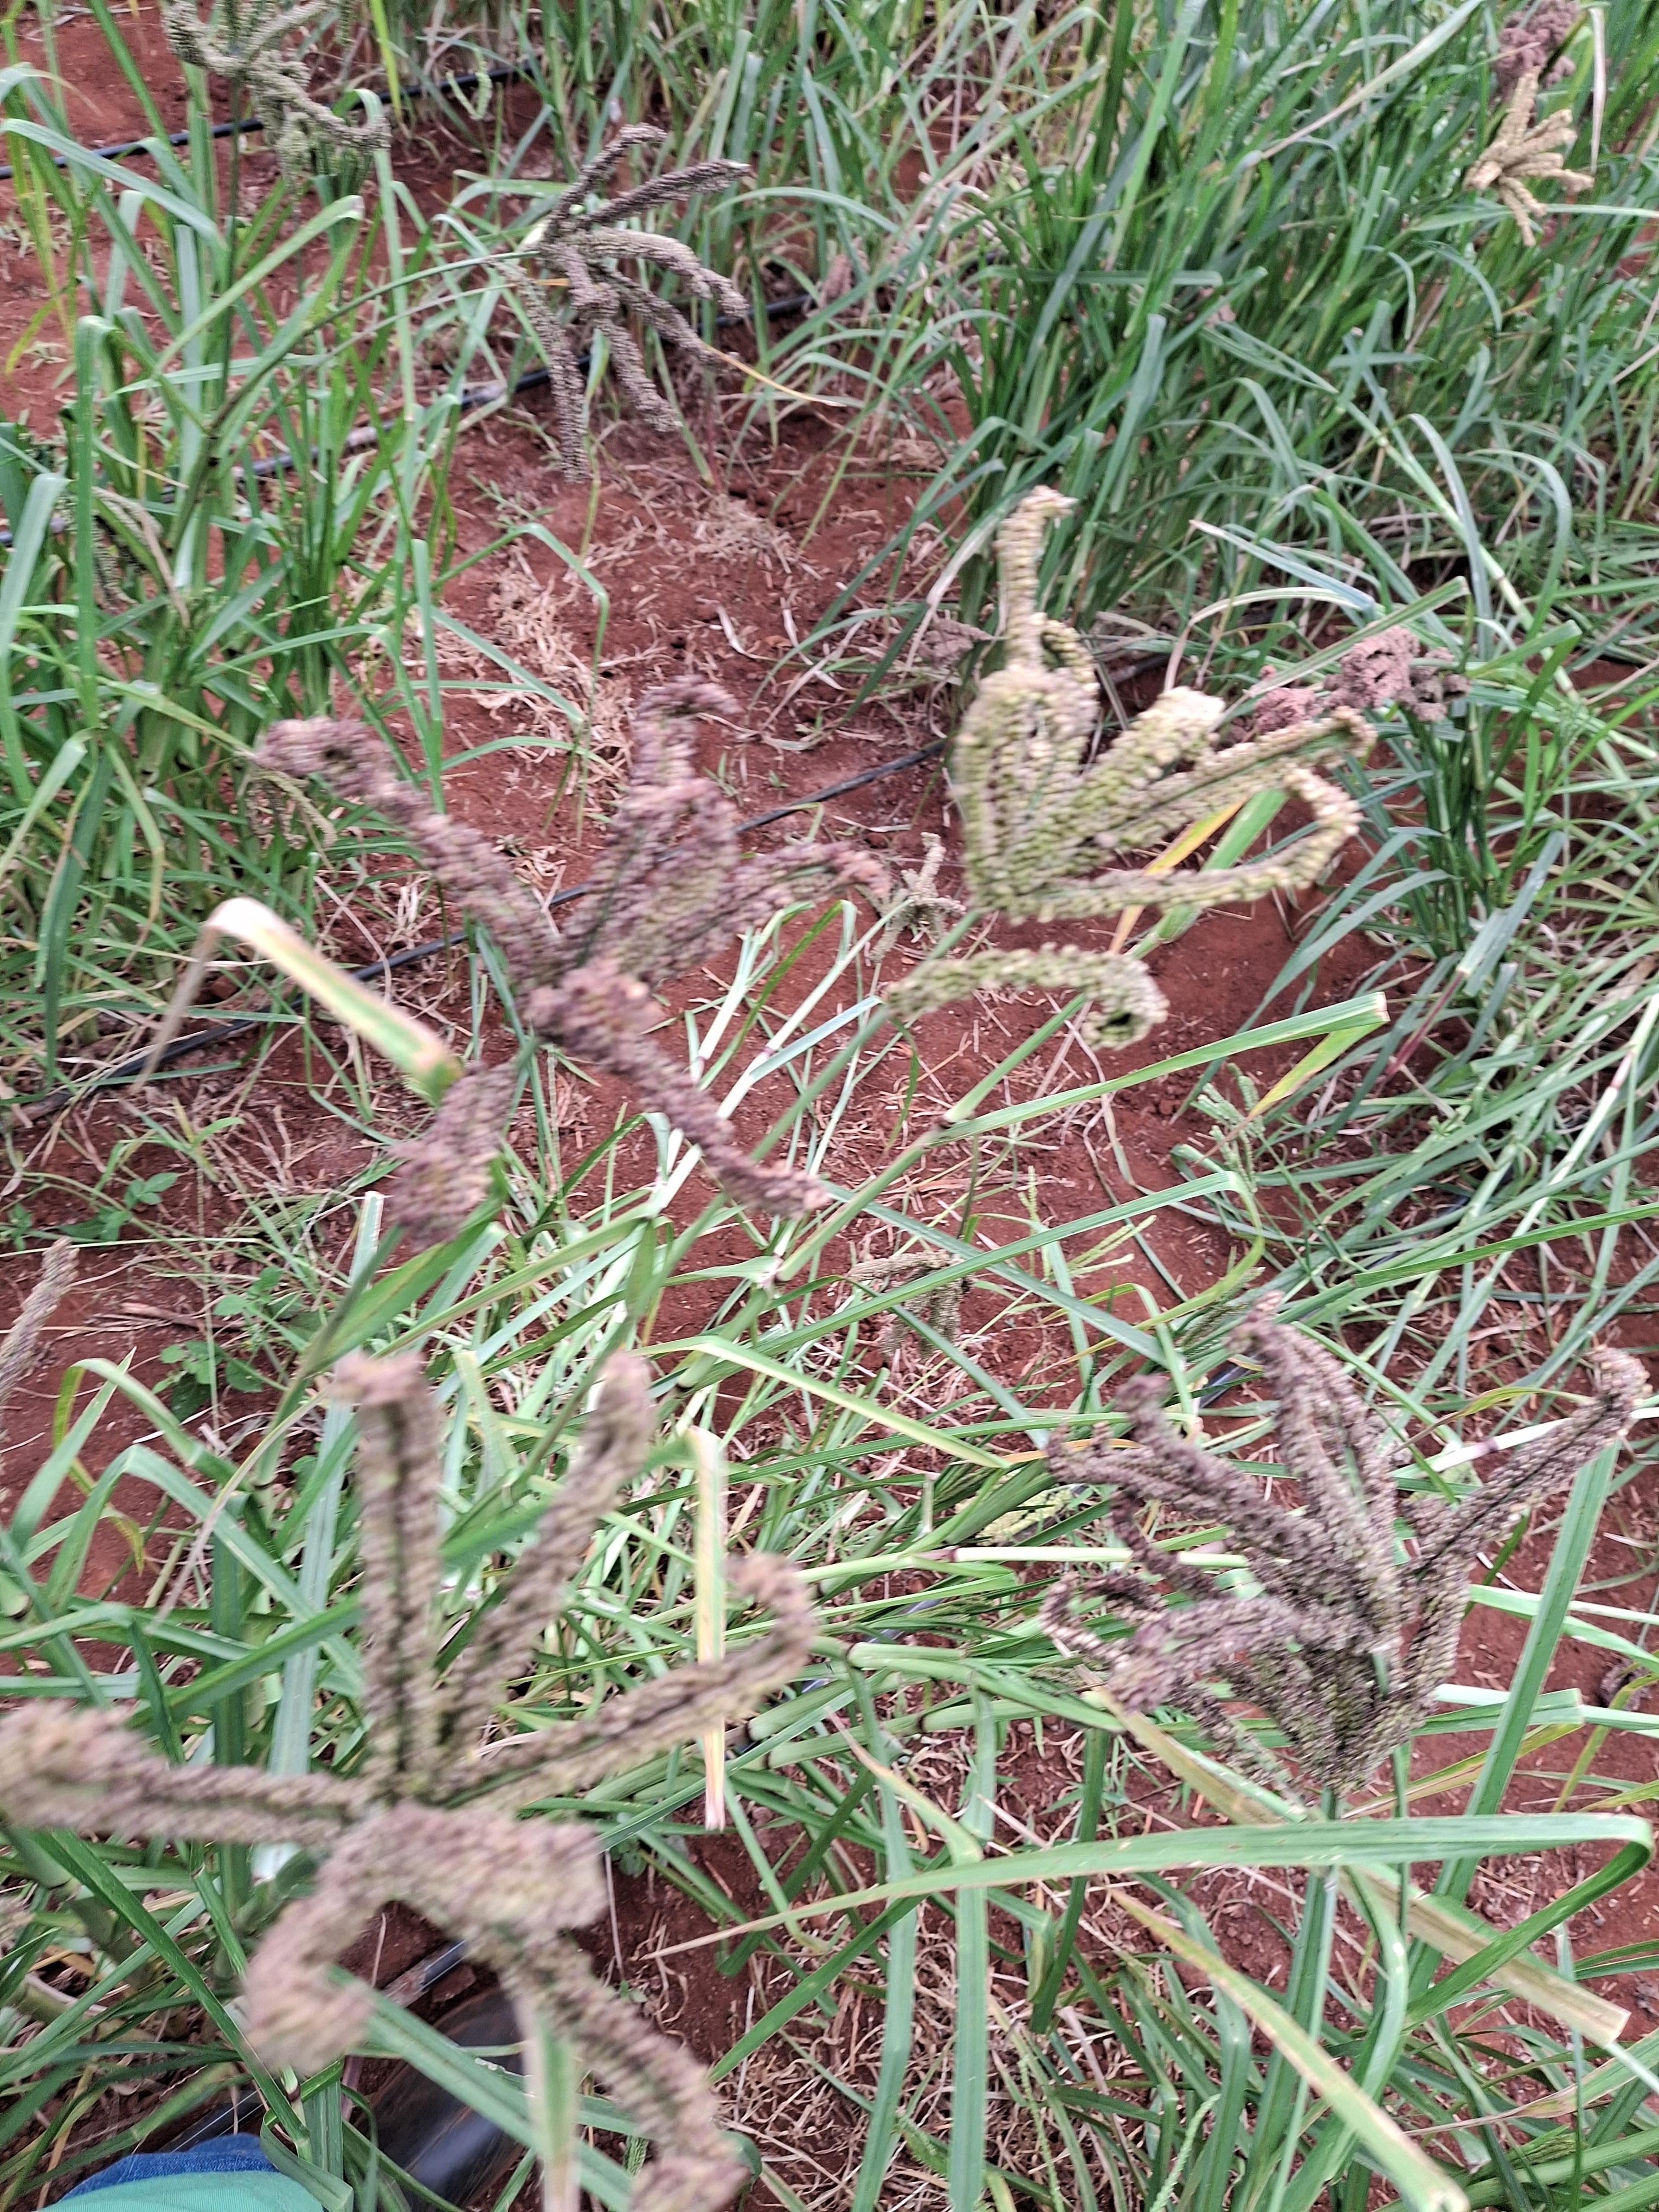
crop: finger millet
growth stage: filling grain
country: Kenya
